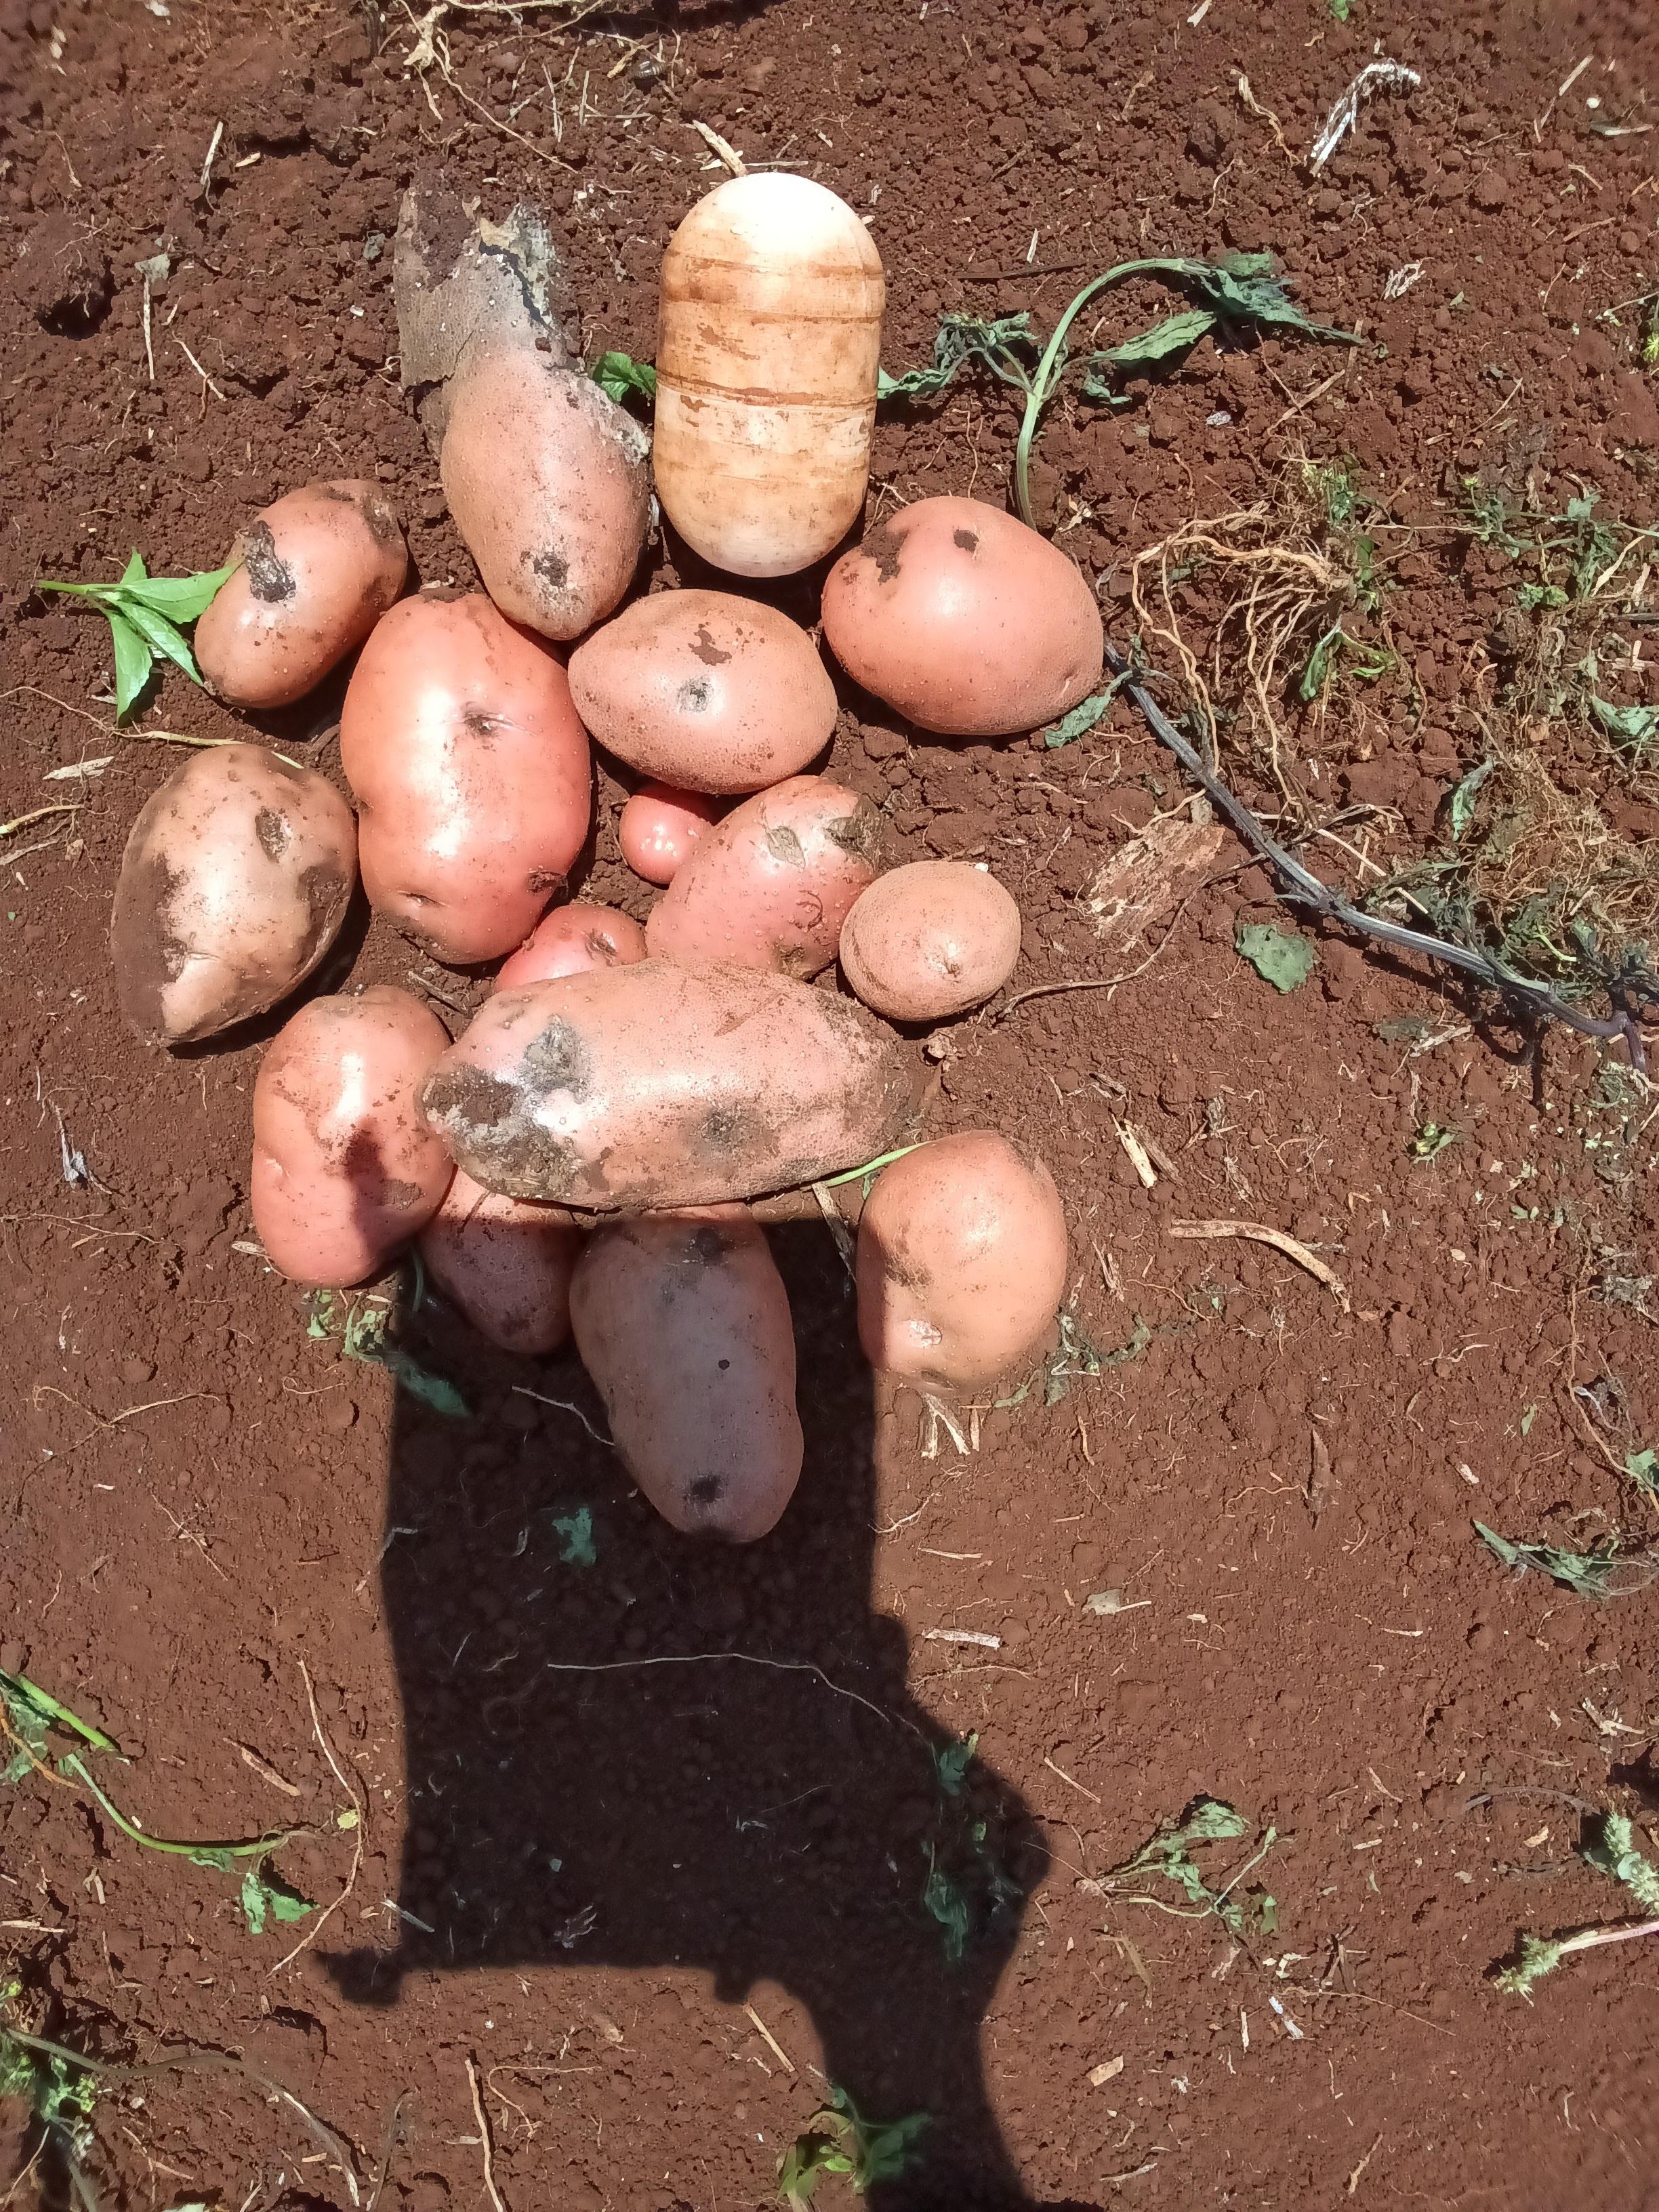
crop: potato
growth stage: harvest
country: Kenya
